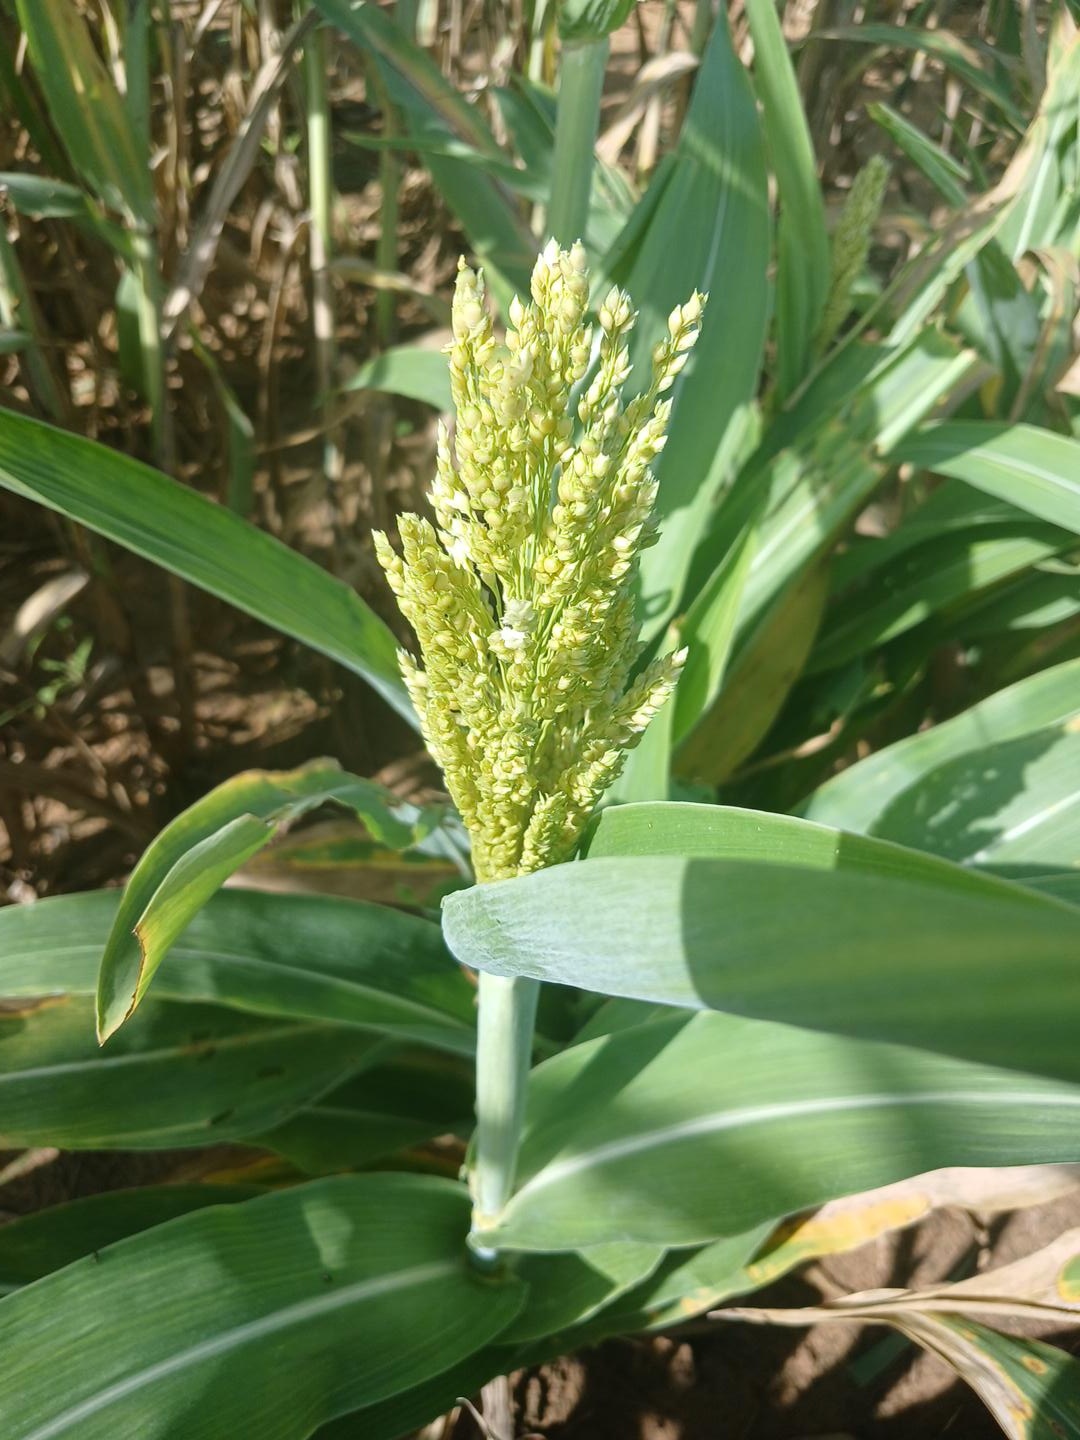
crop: sorghum
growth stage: flowering
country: Senegal
